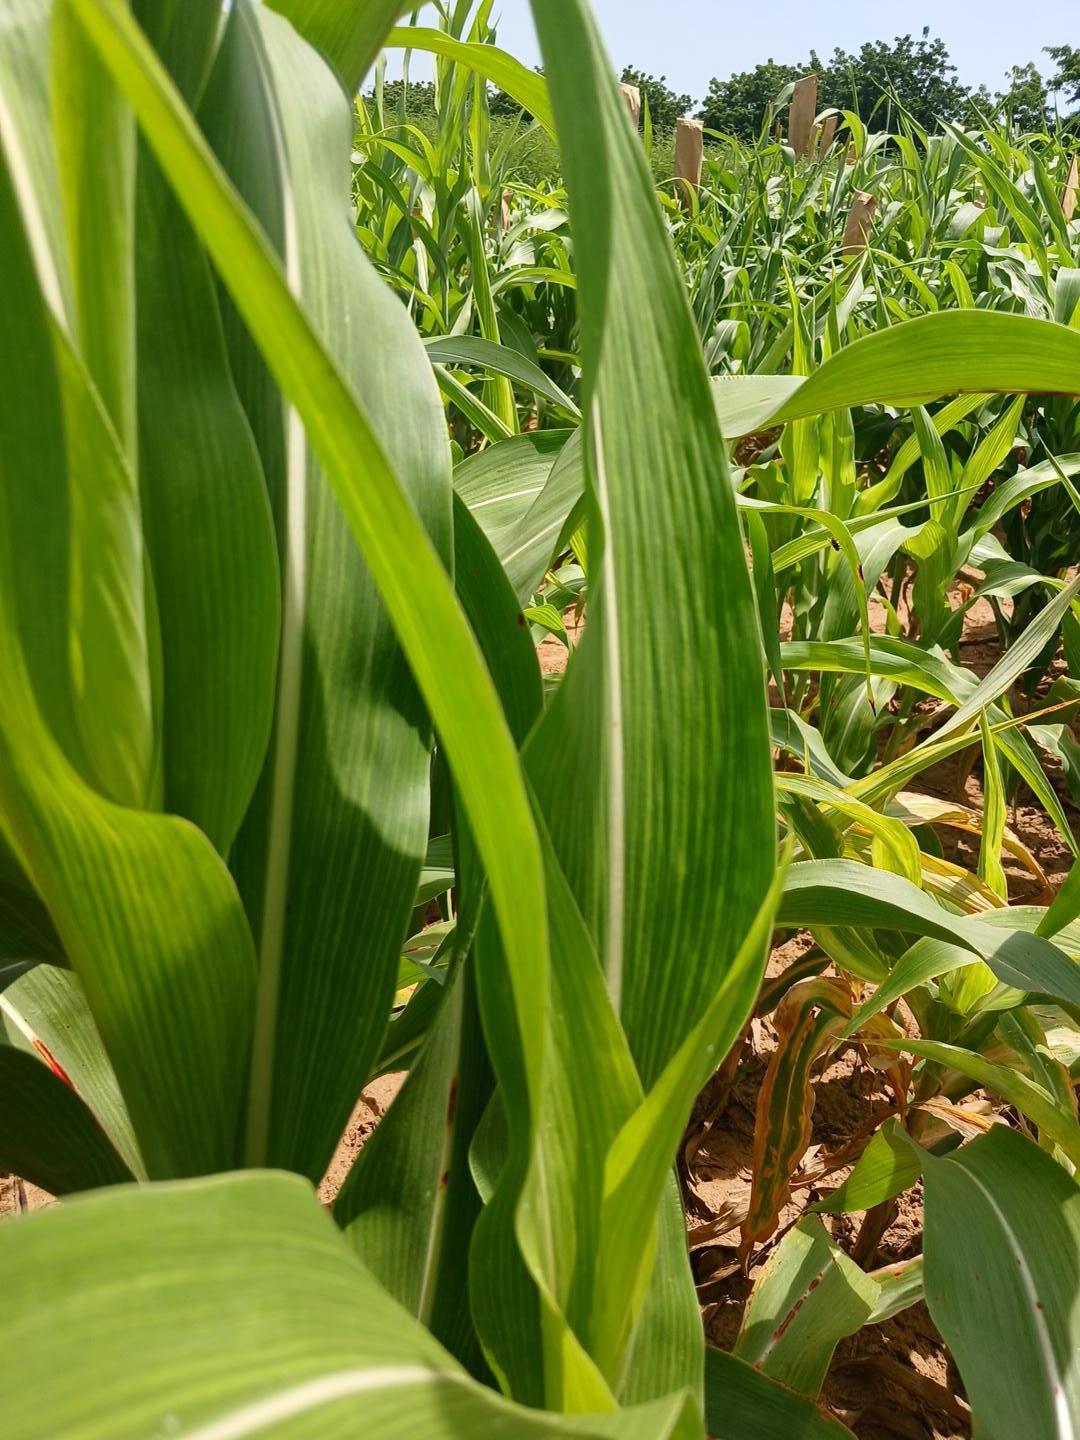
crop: sorghum
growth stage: vegetative
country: Senegal
